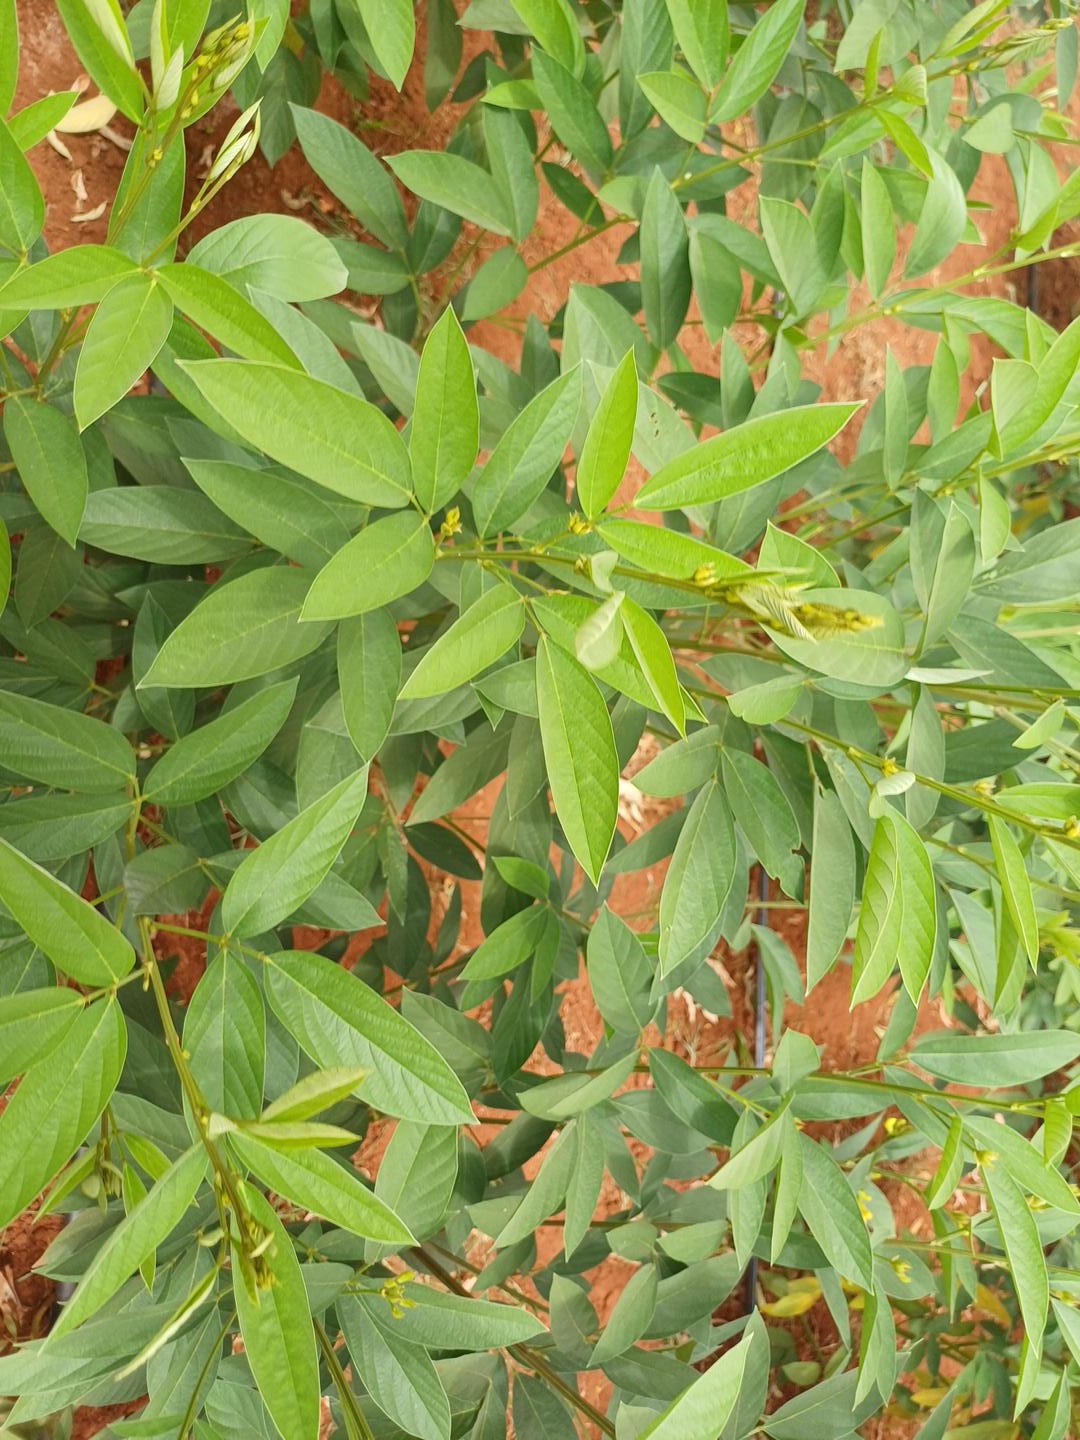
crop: pigeonpea
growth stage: vegetative
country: Kenya
